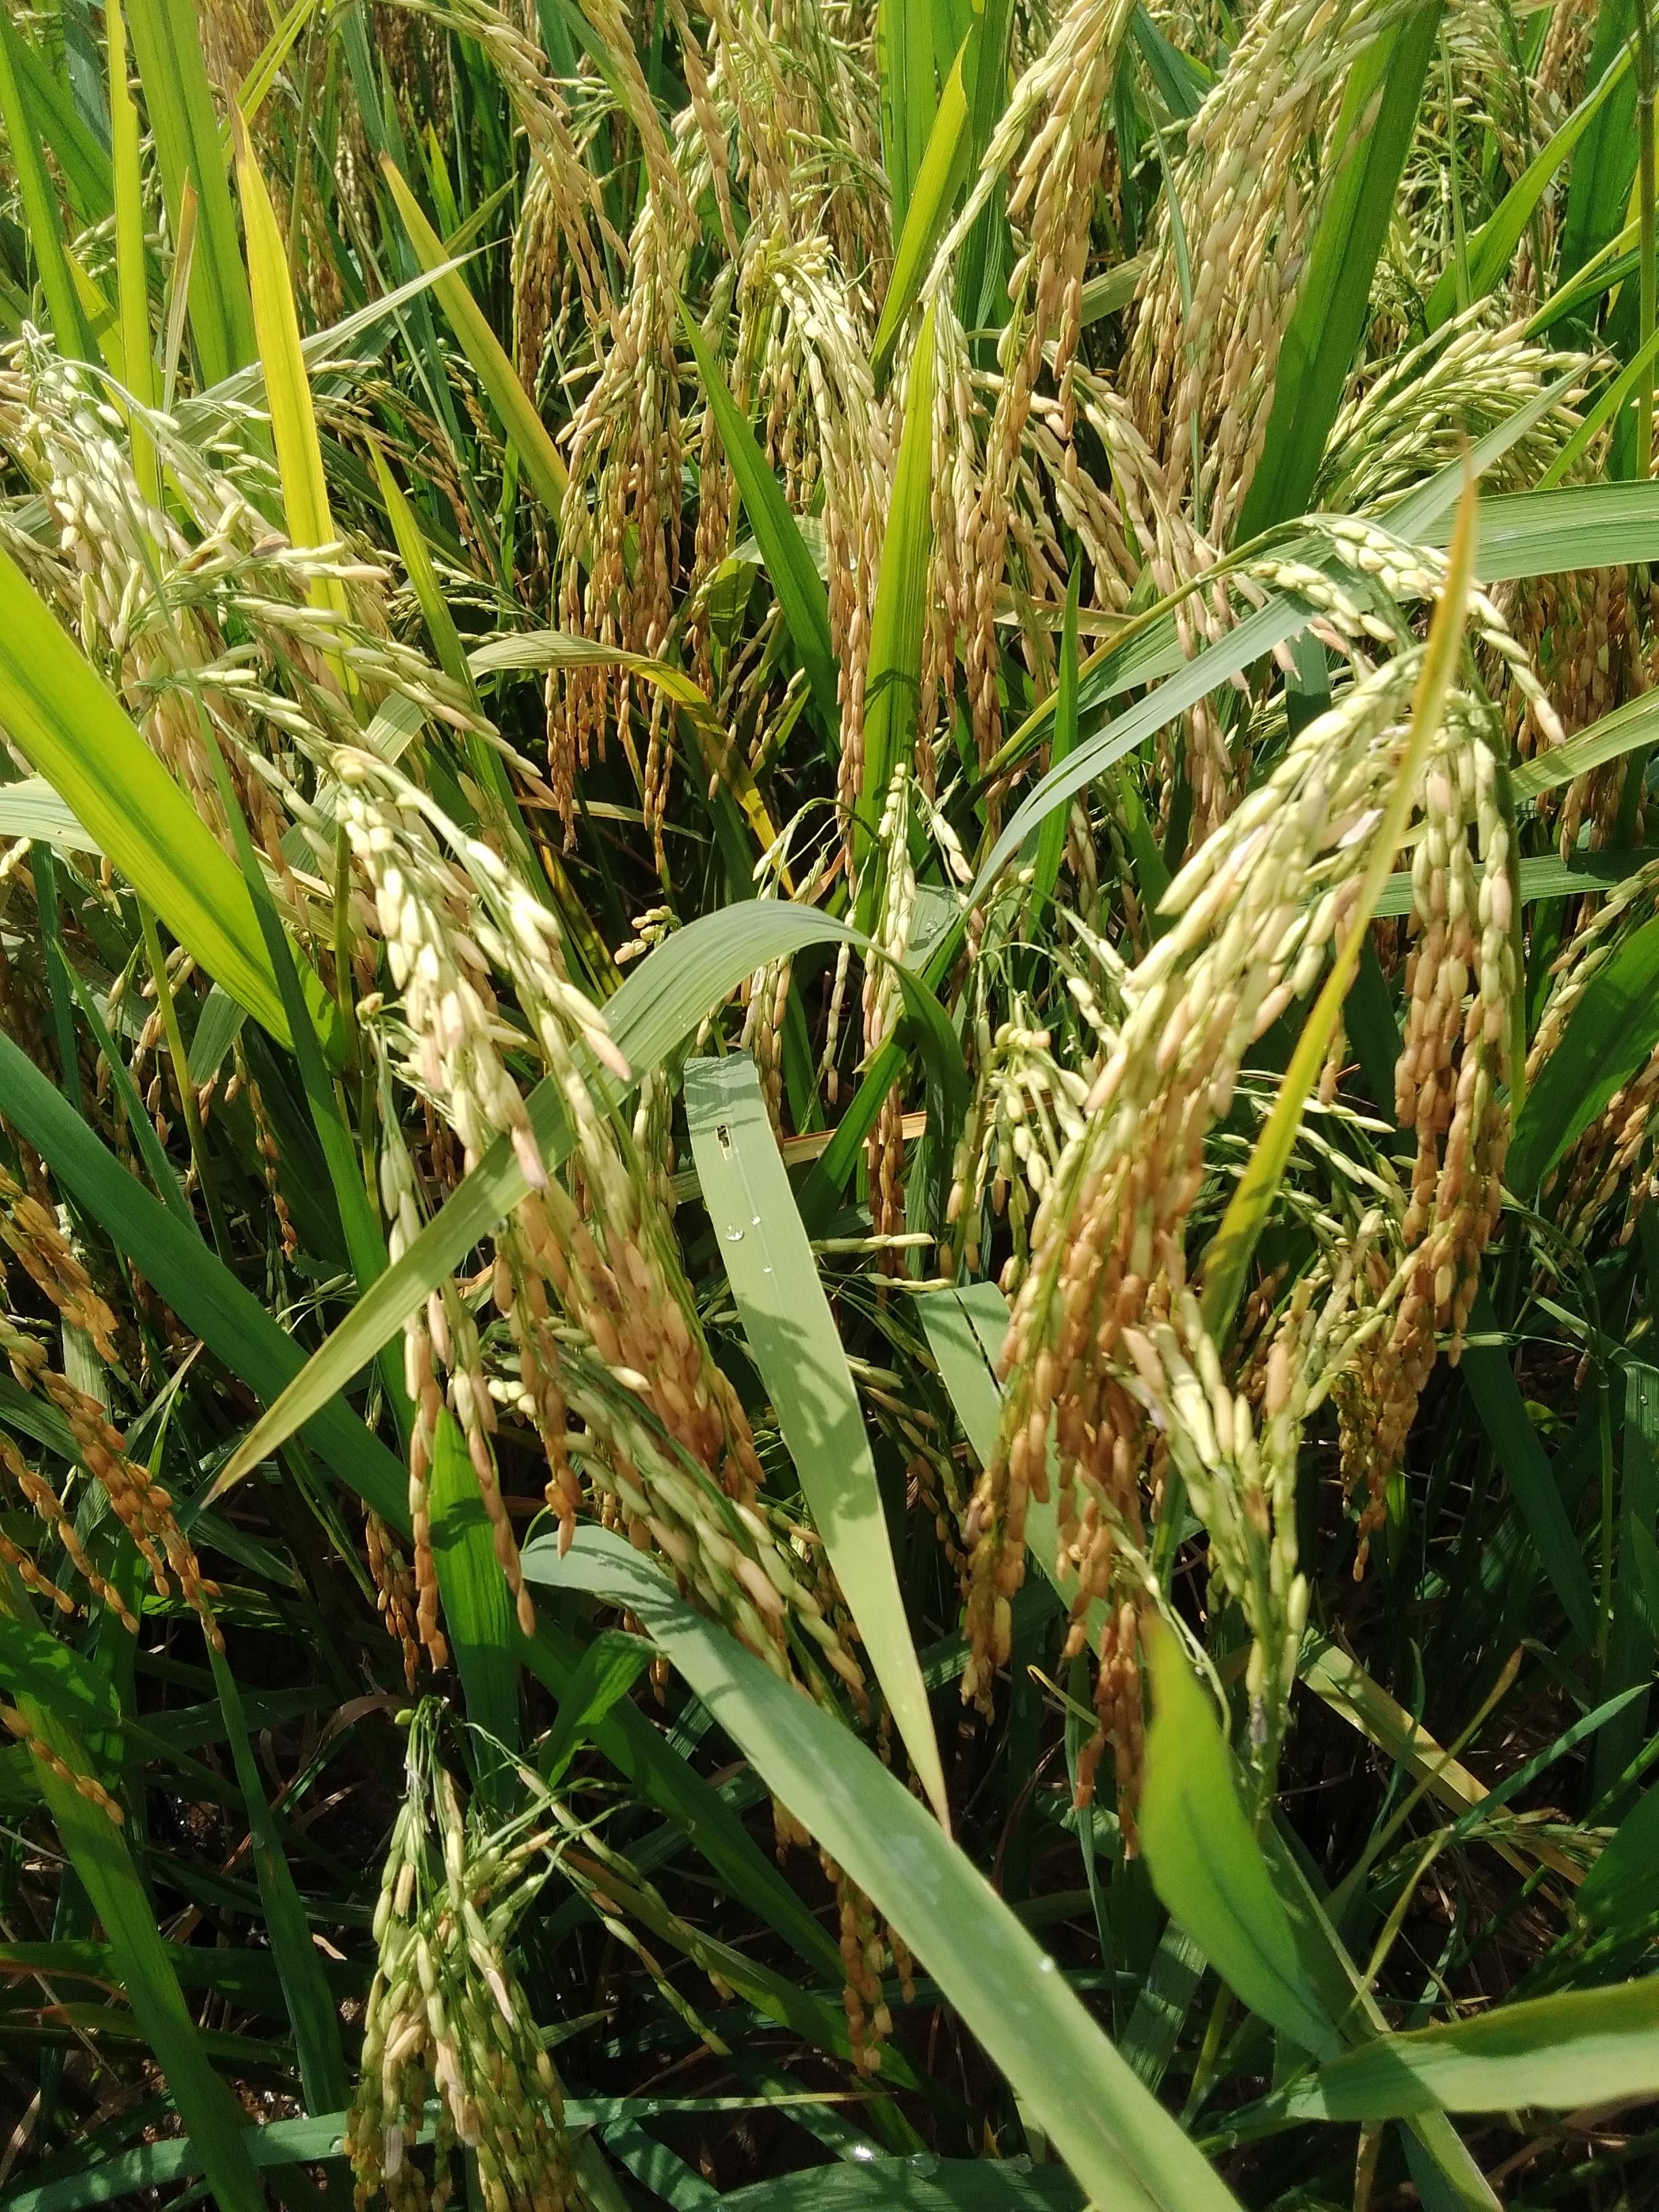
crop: rice
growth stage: ripening
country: Nigeria
